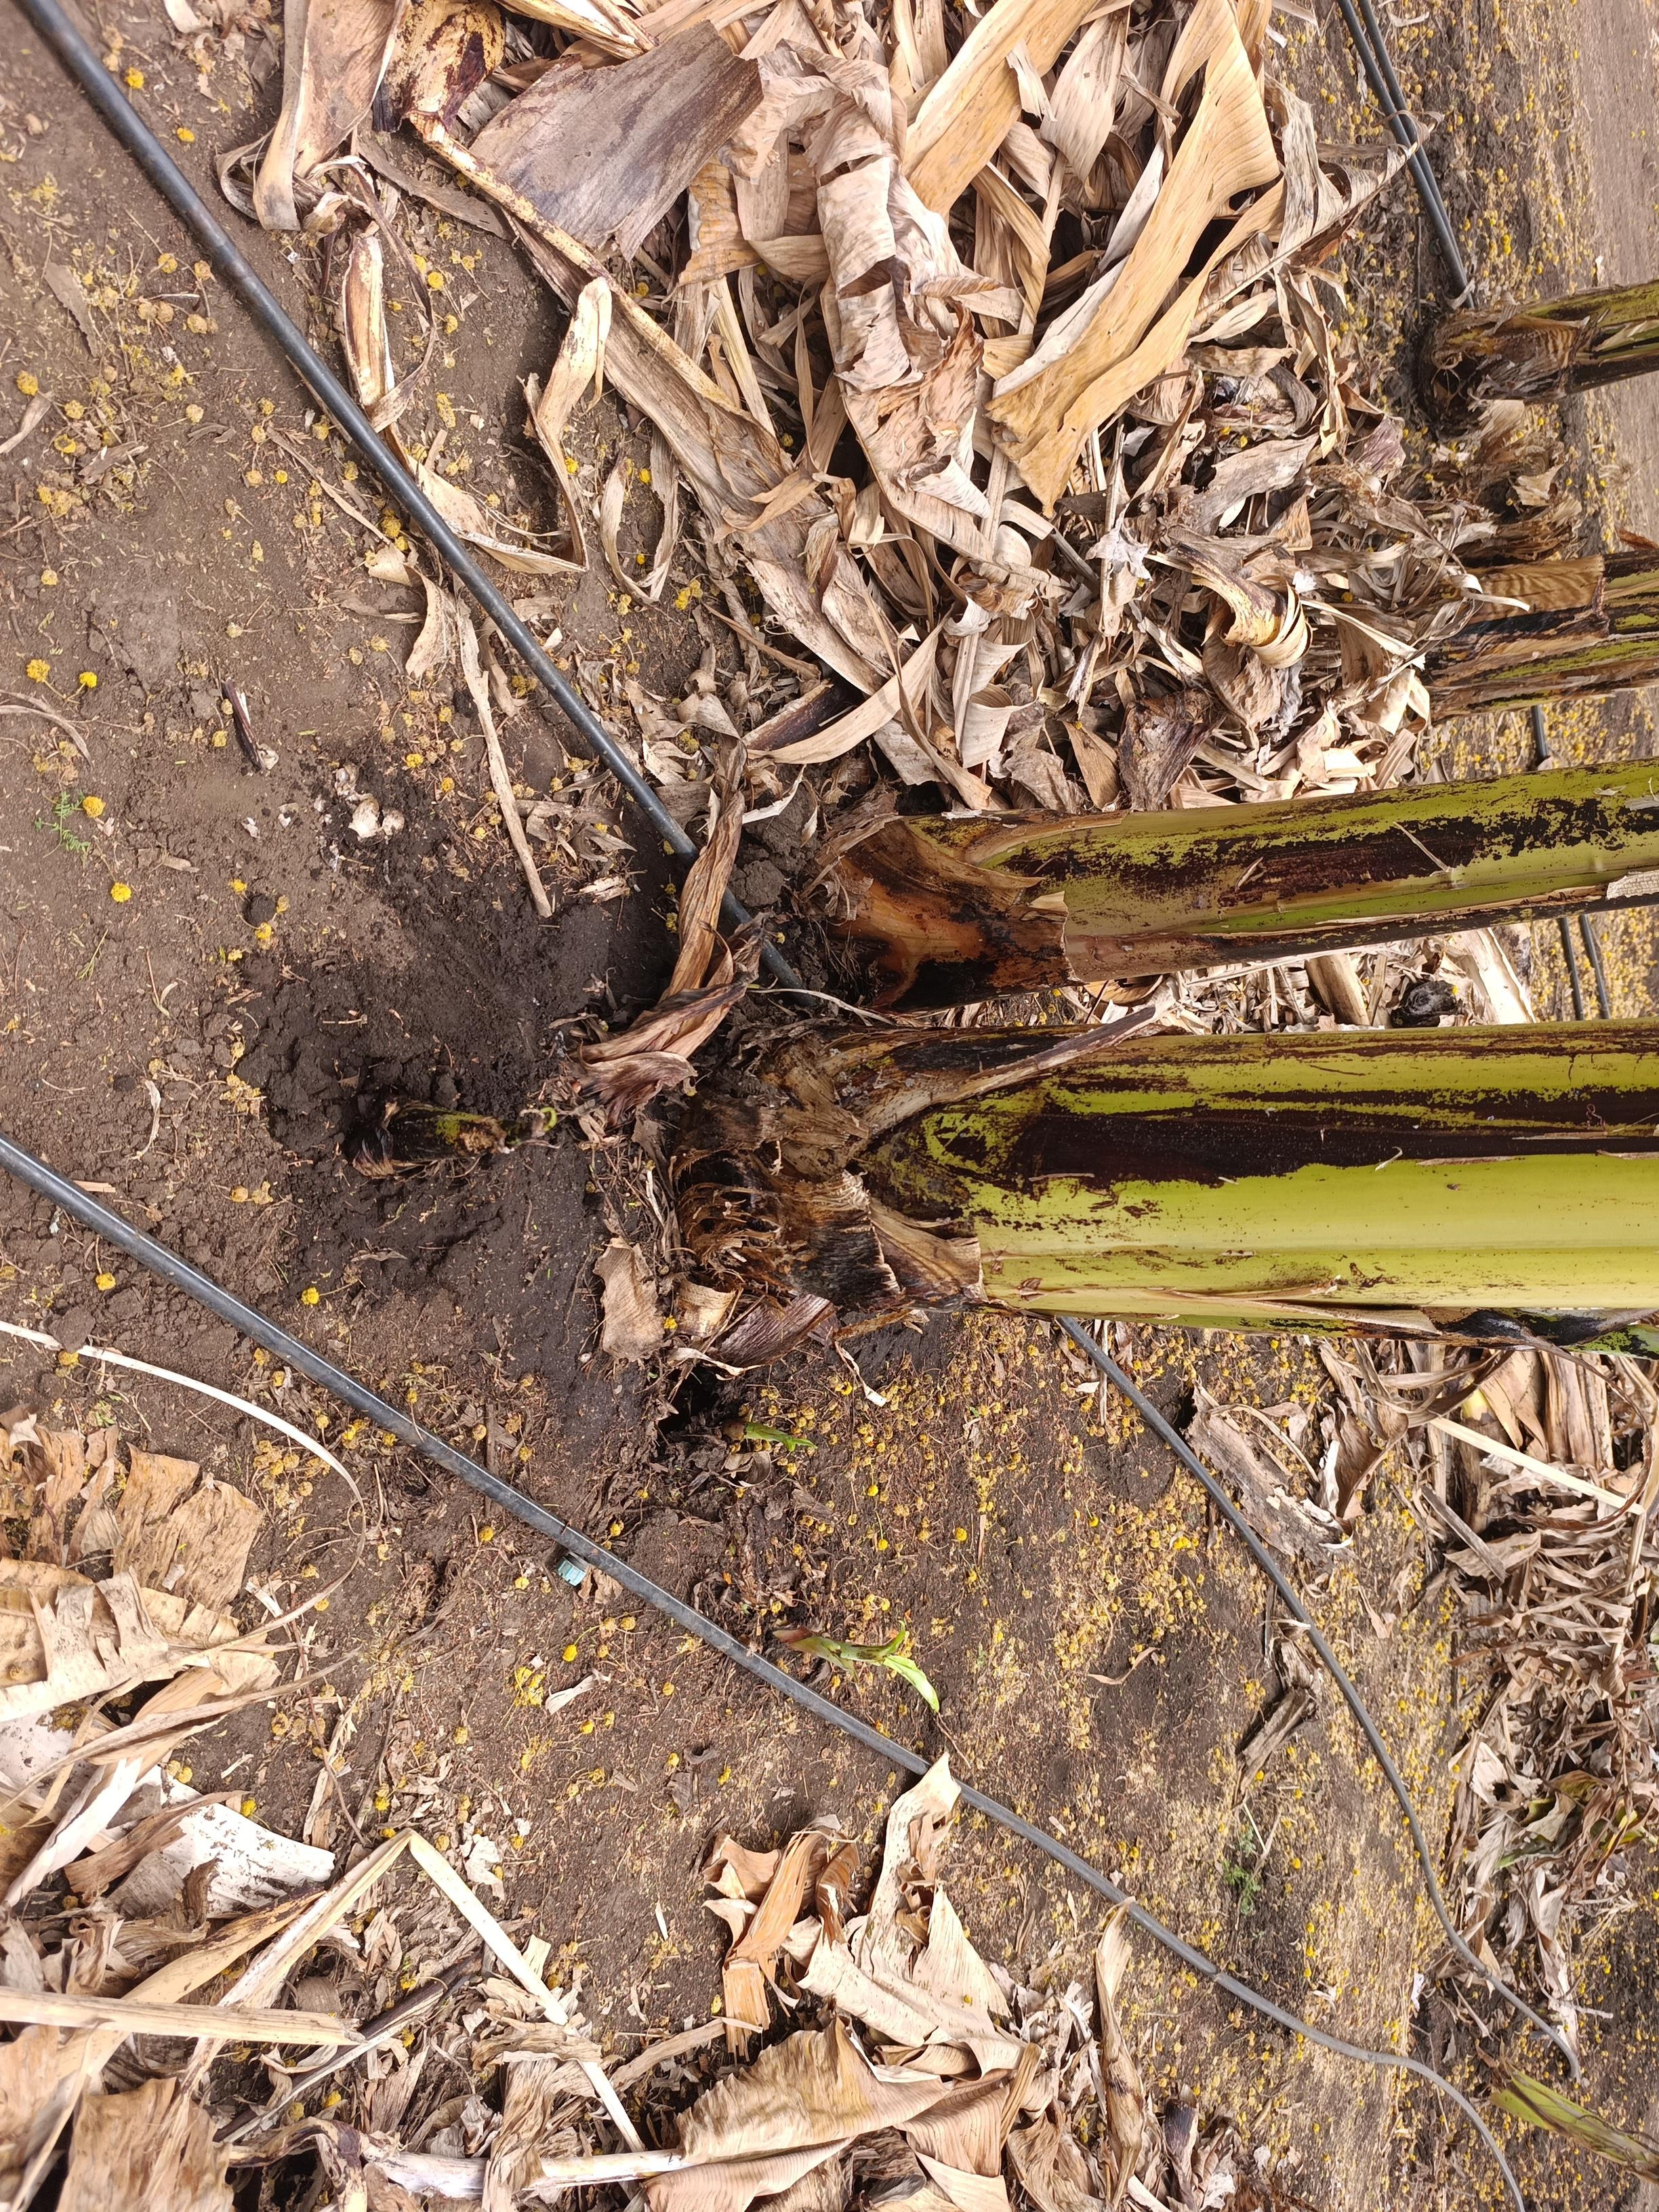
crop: banana
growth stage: emergence sucker
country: Tanzania
